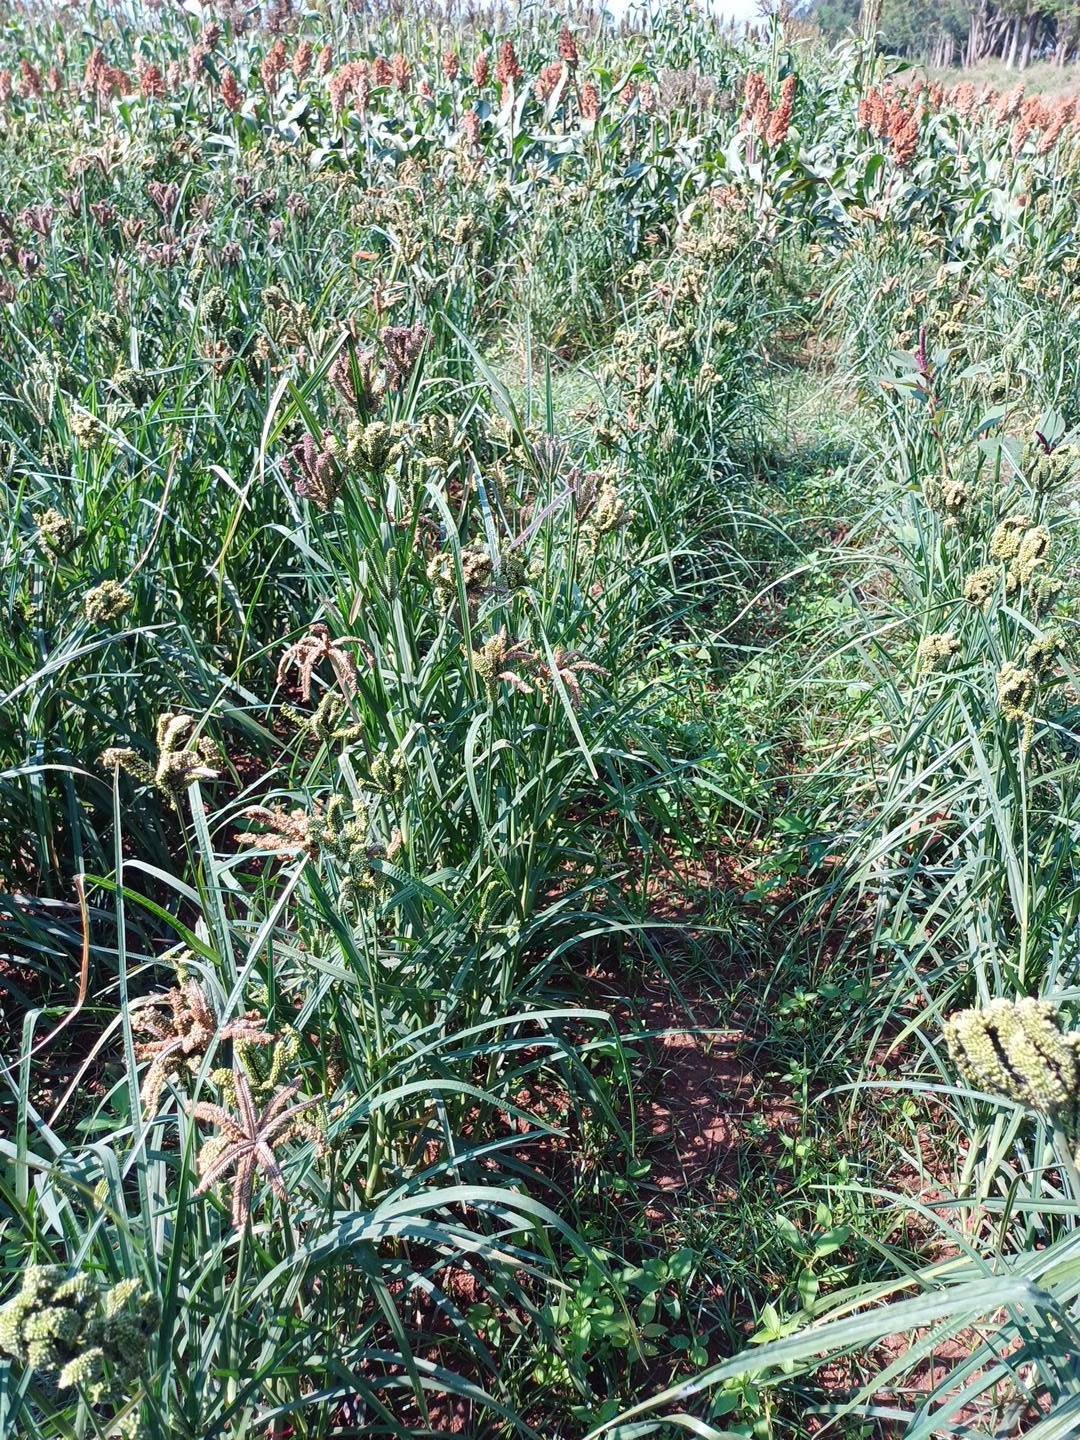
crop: finger millet
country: Kenya
